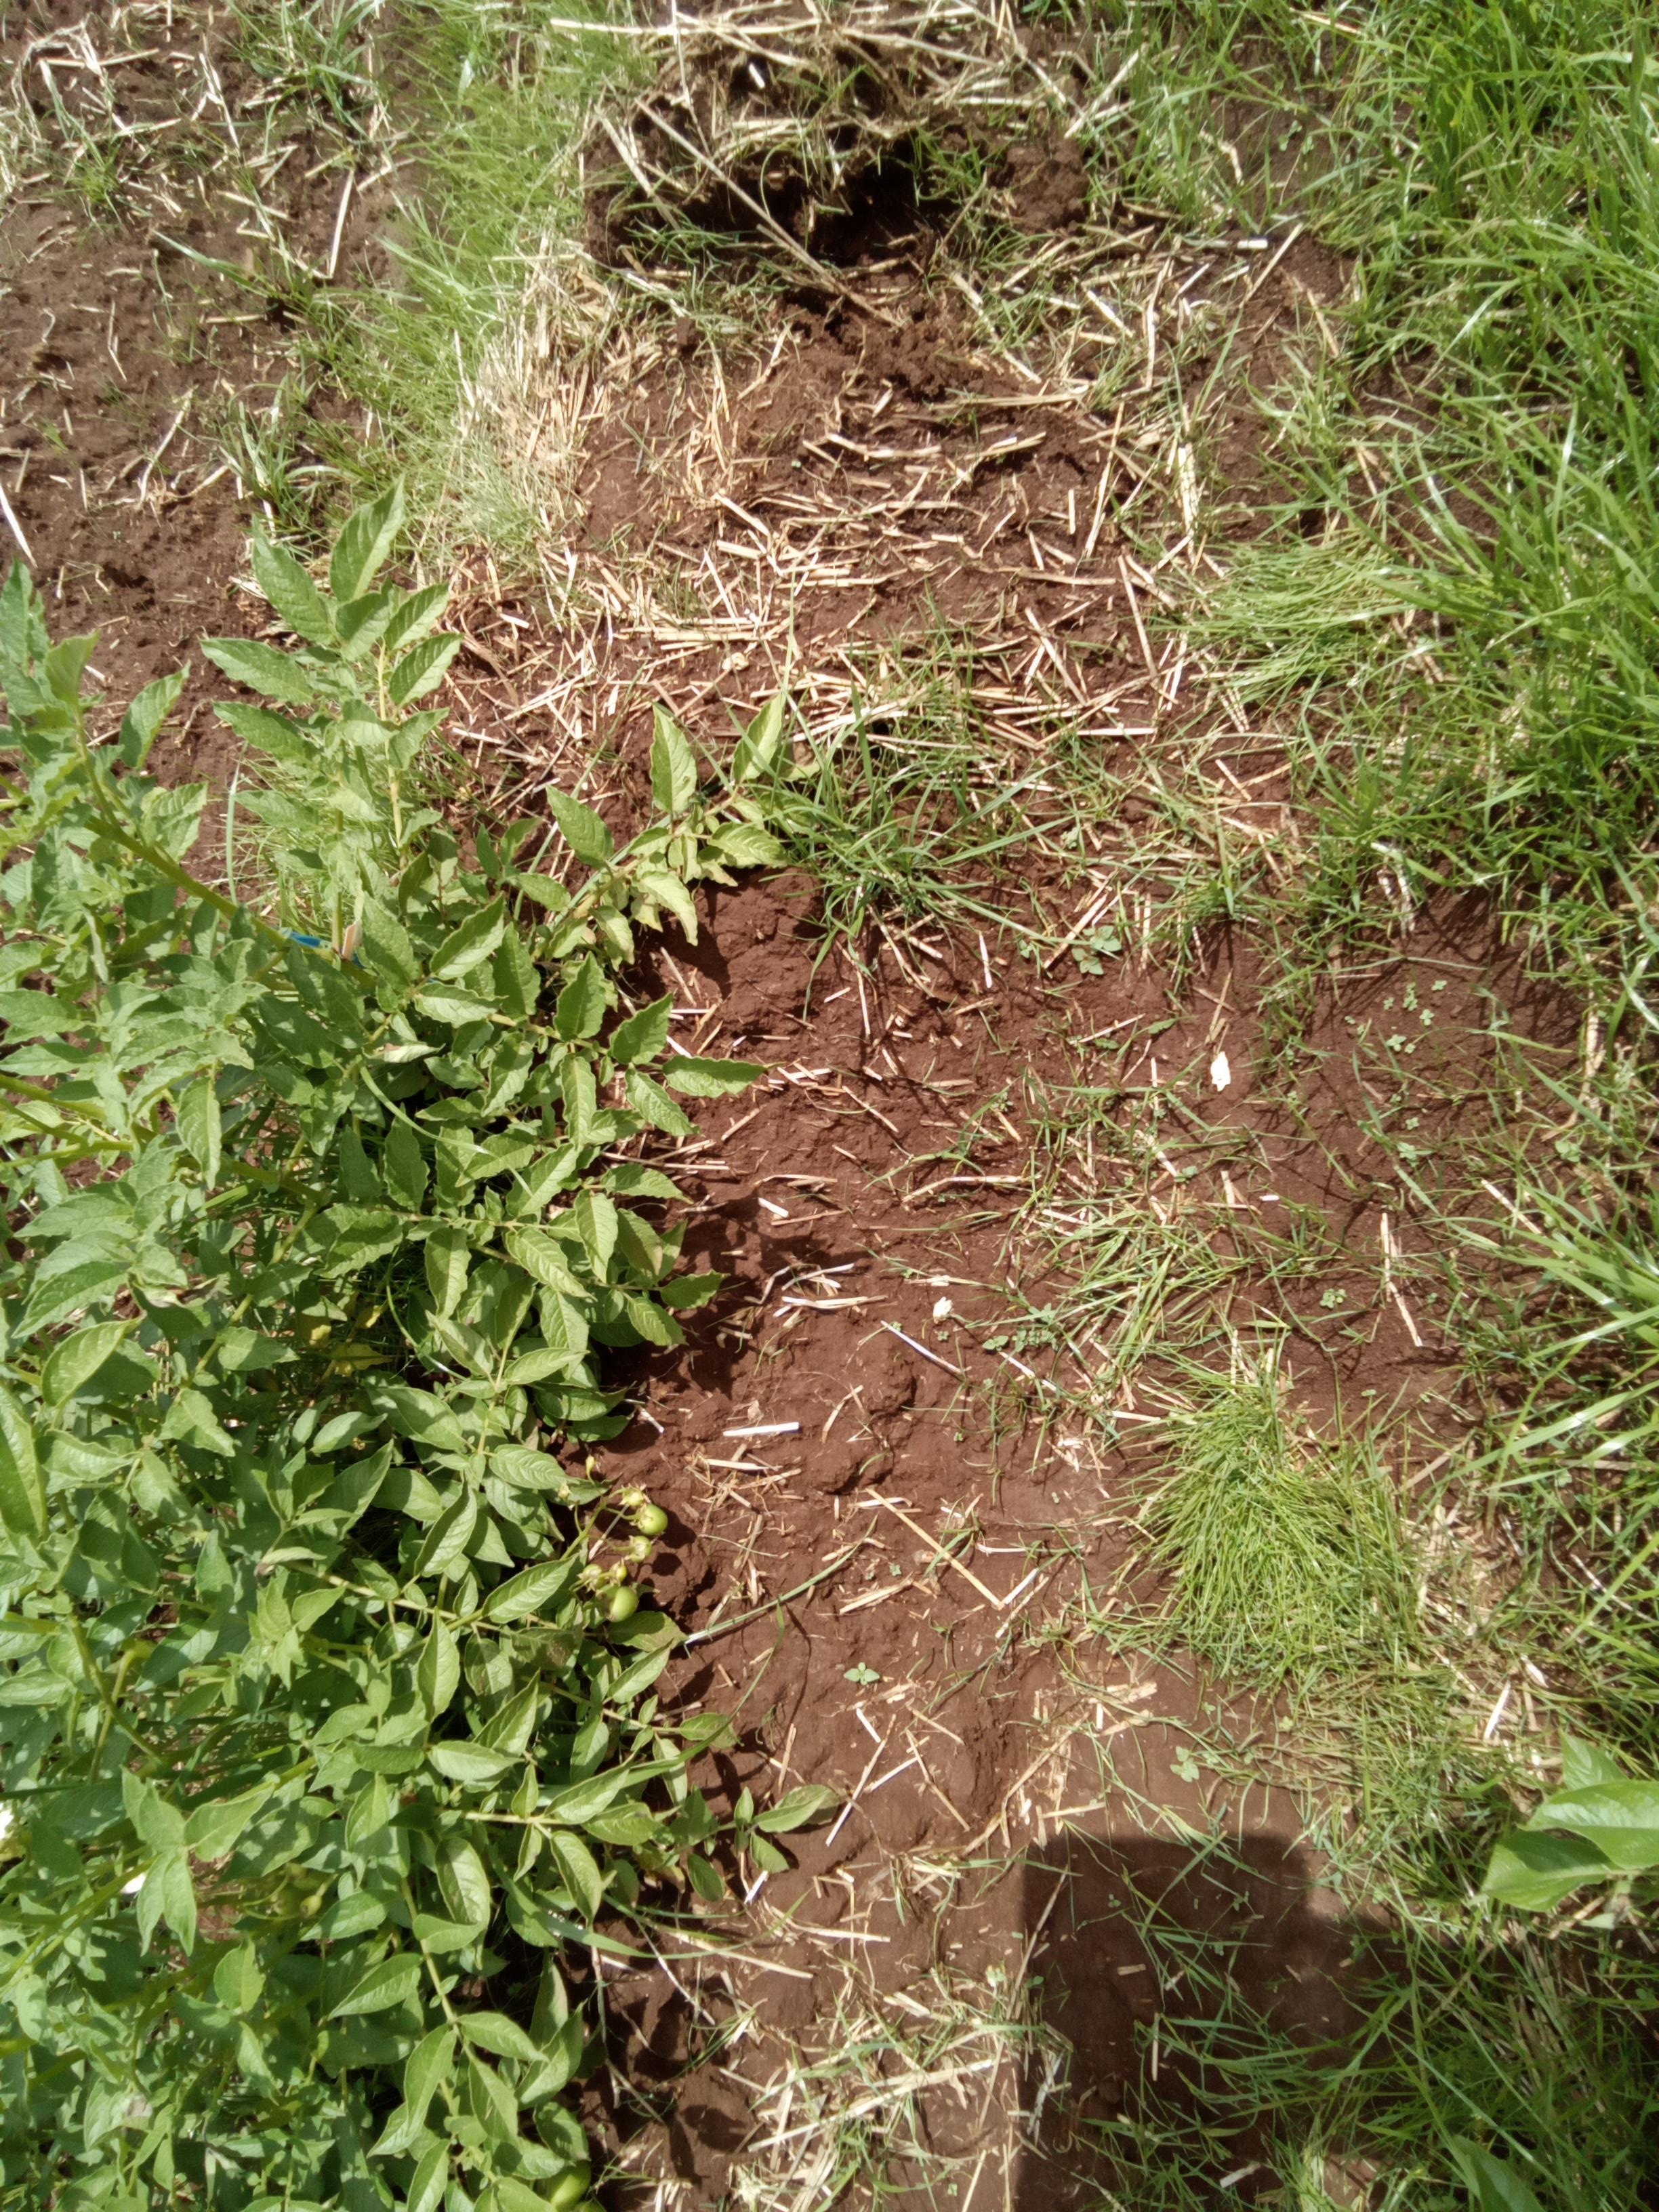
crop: potato
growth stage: flowering
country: Kenya
